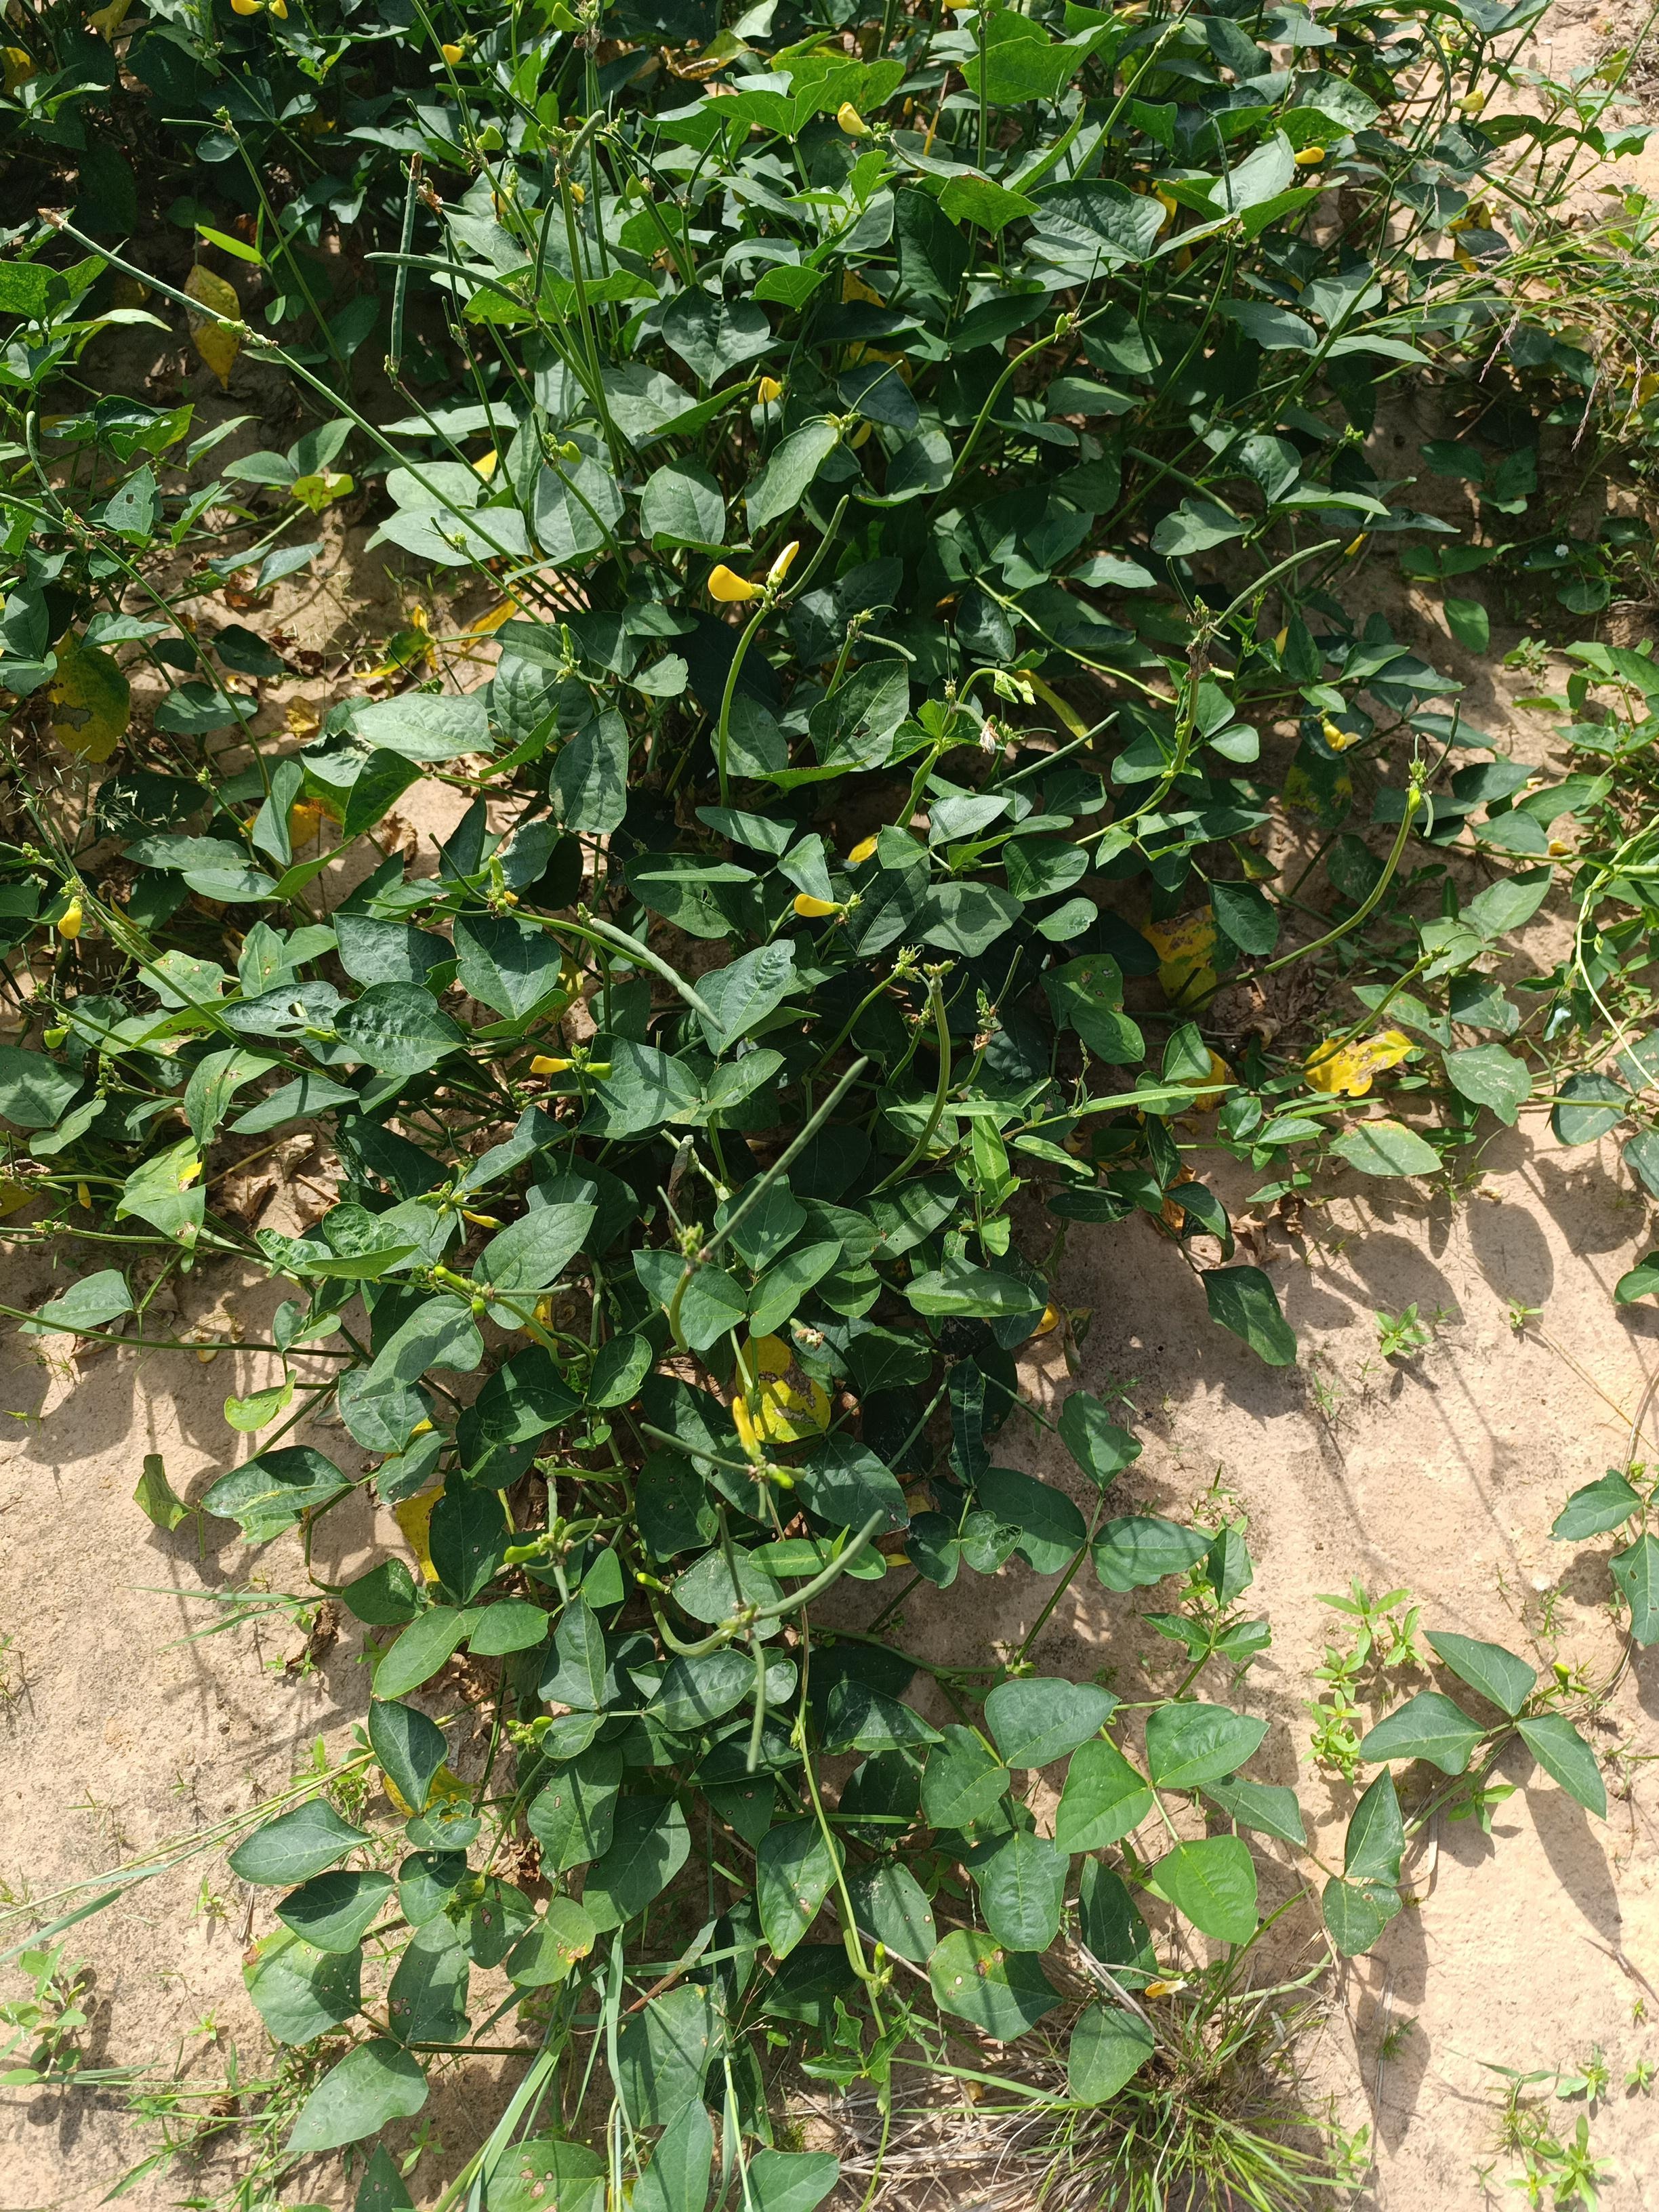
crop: cowpea
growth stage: maturity
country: Nigeria
